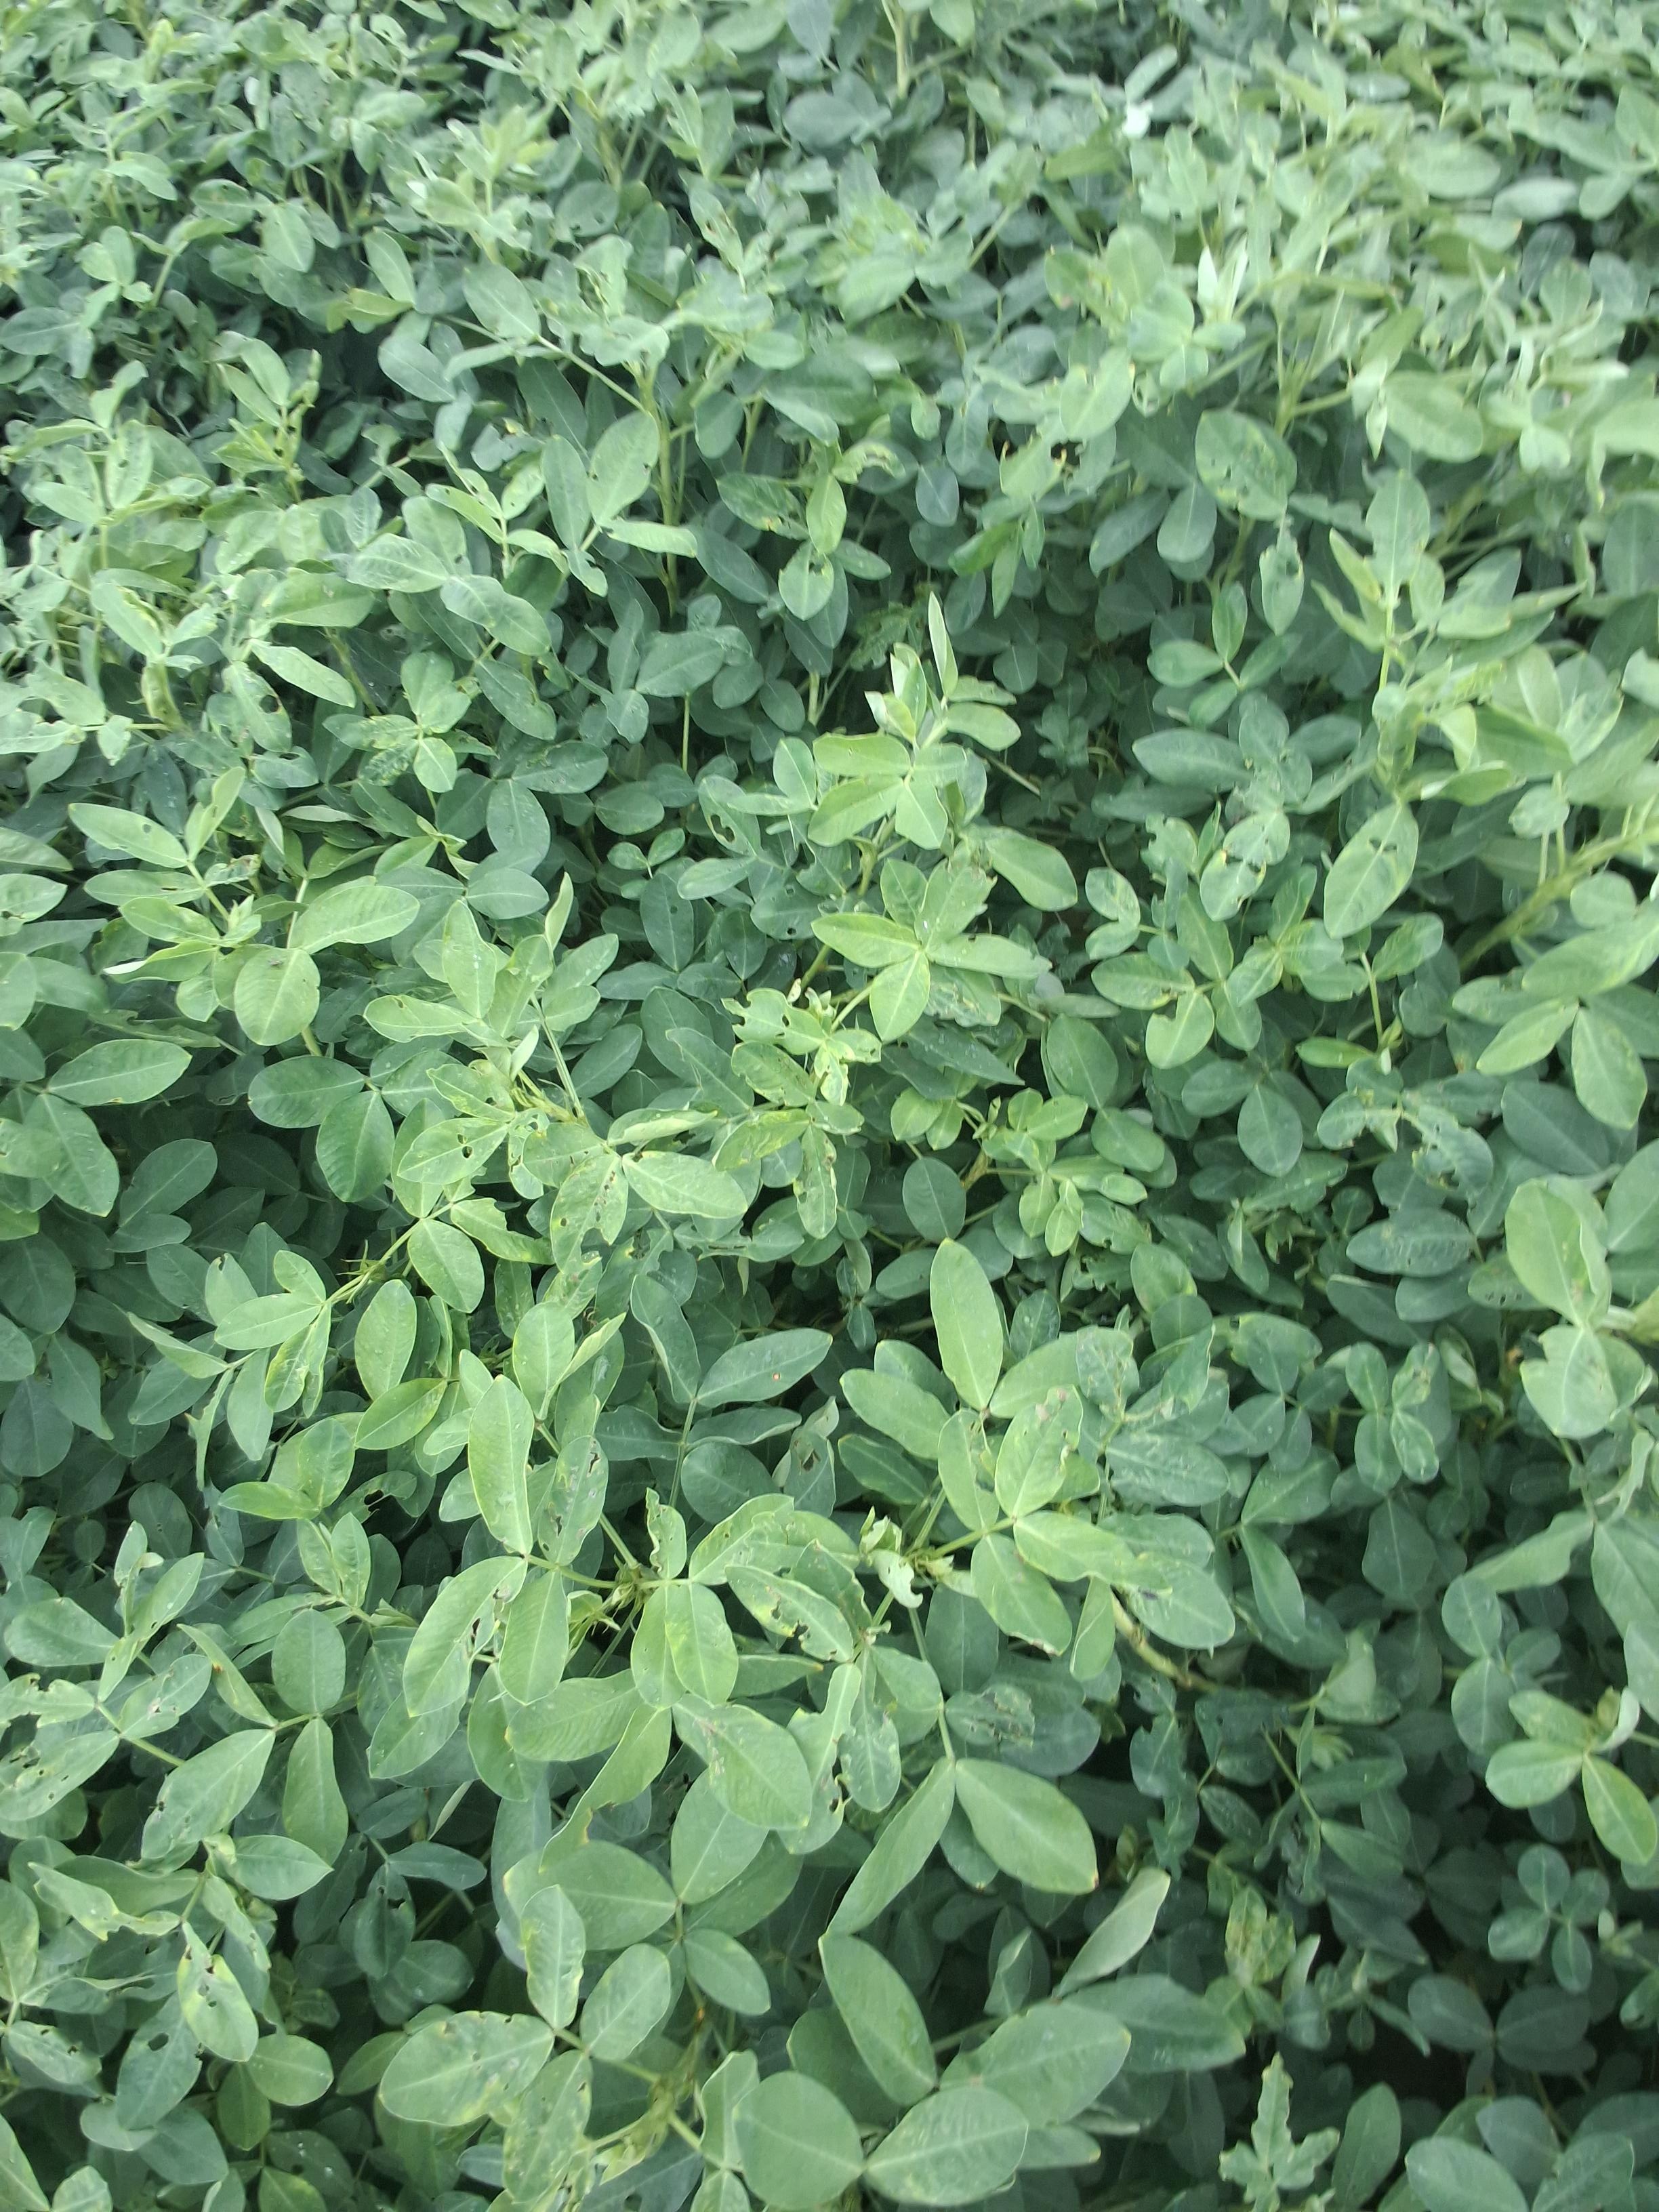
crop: groundnut
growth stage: pegging
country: Kenya
